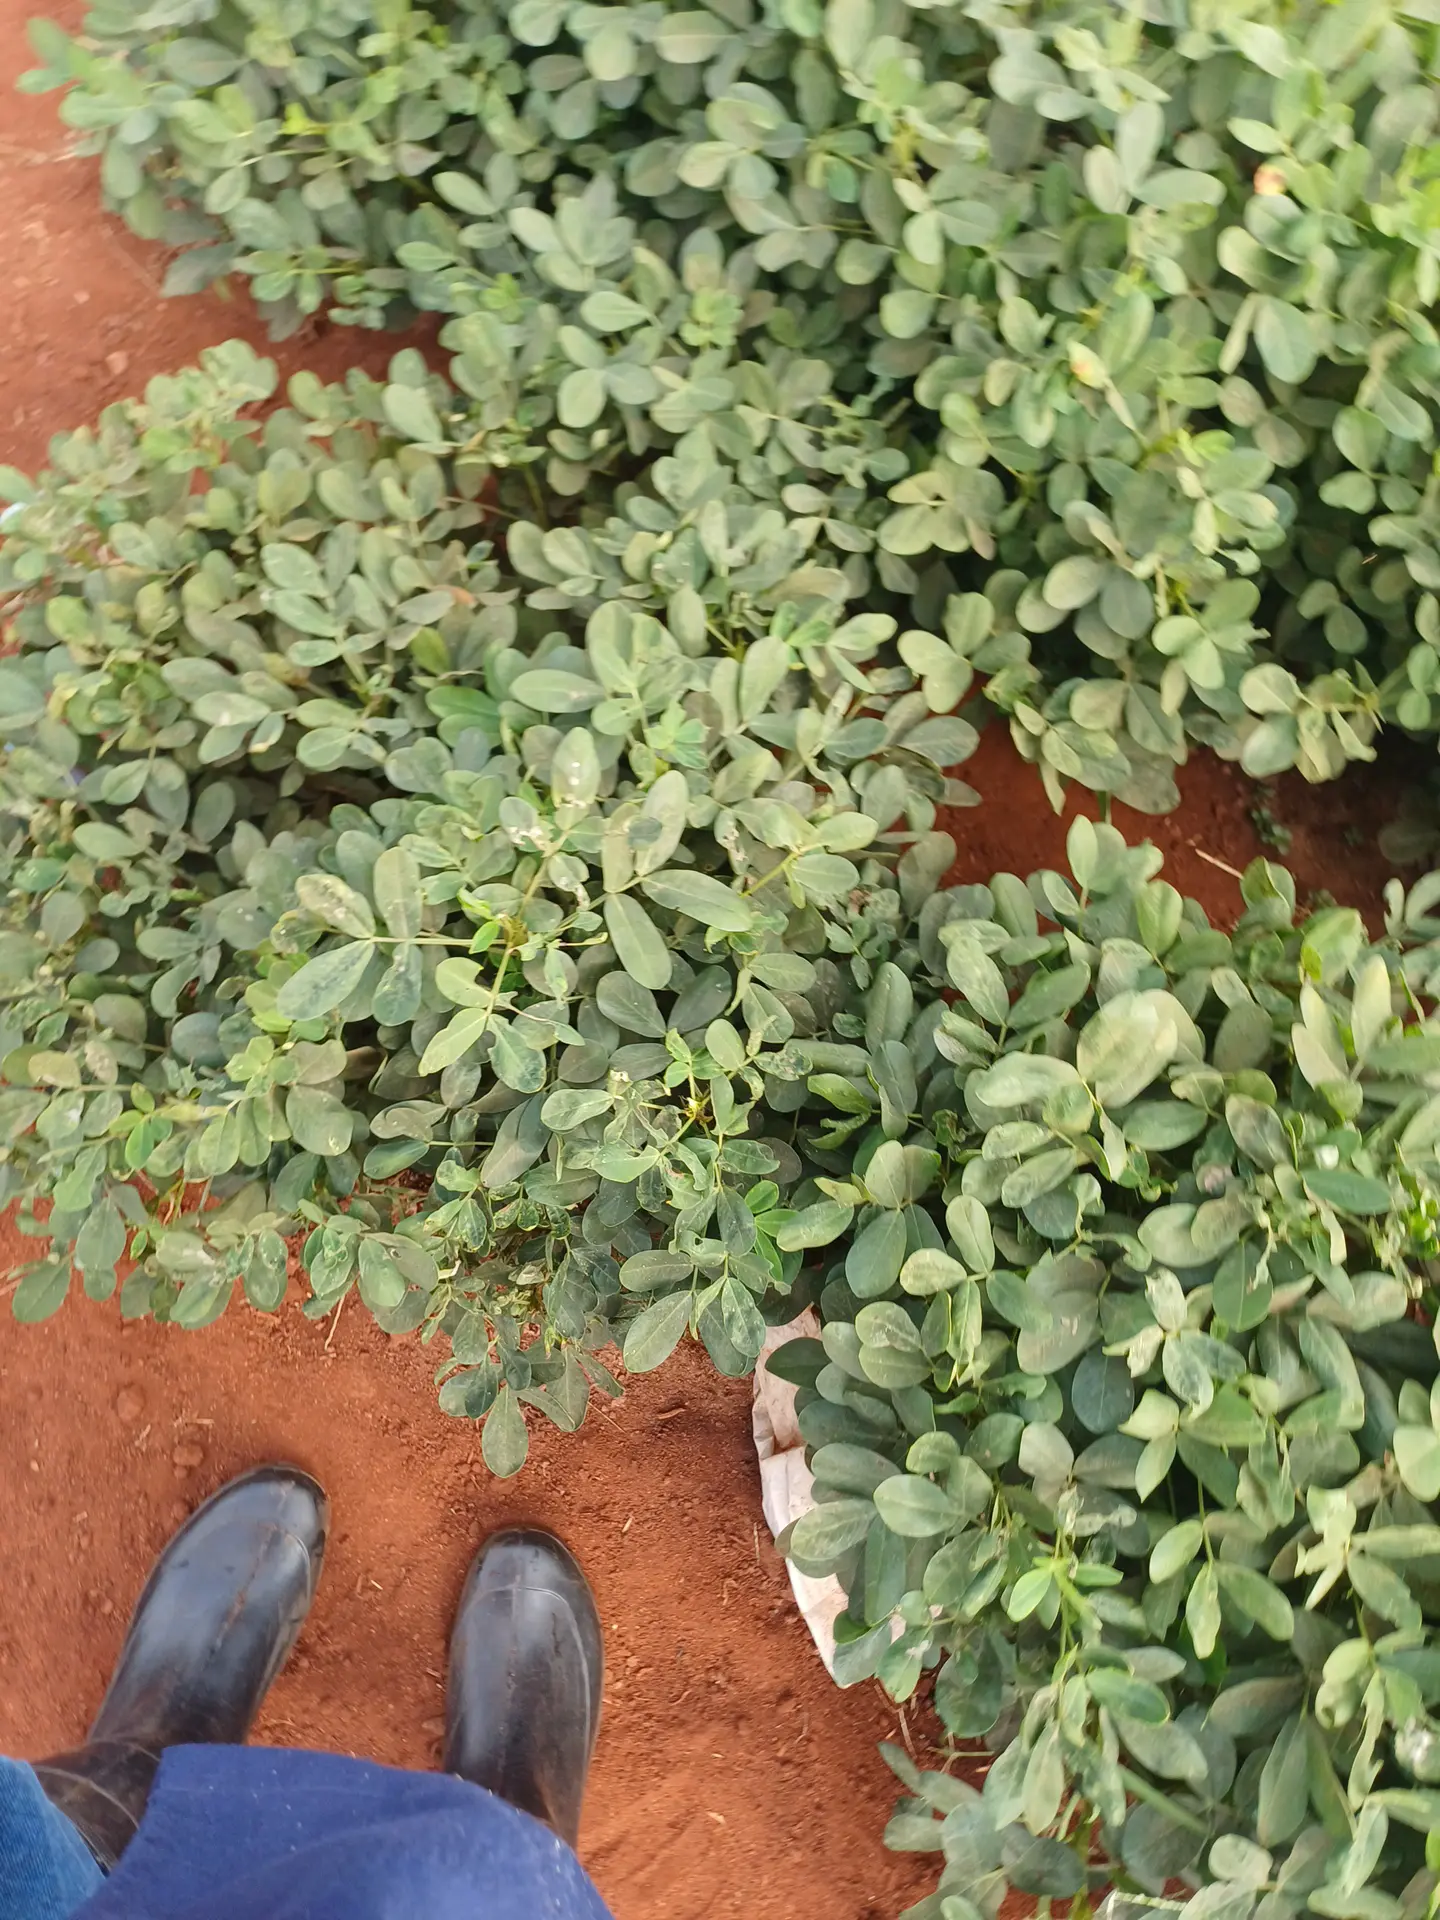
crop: groundnut
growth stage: maturity
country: Kenya
